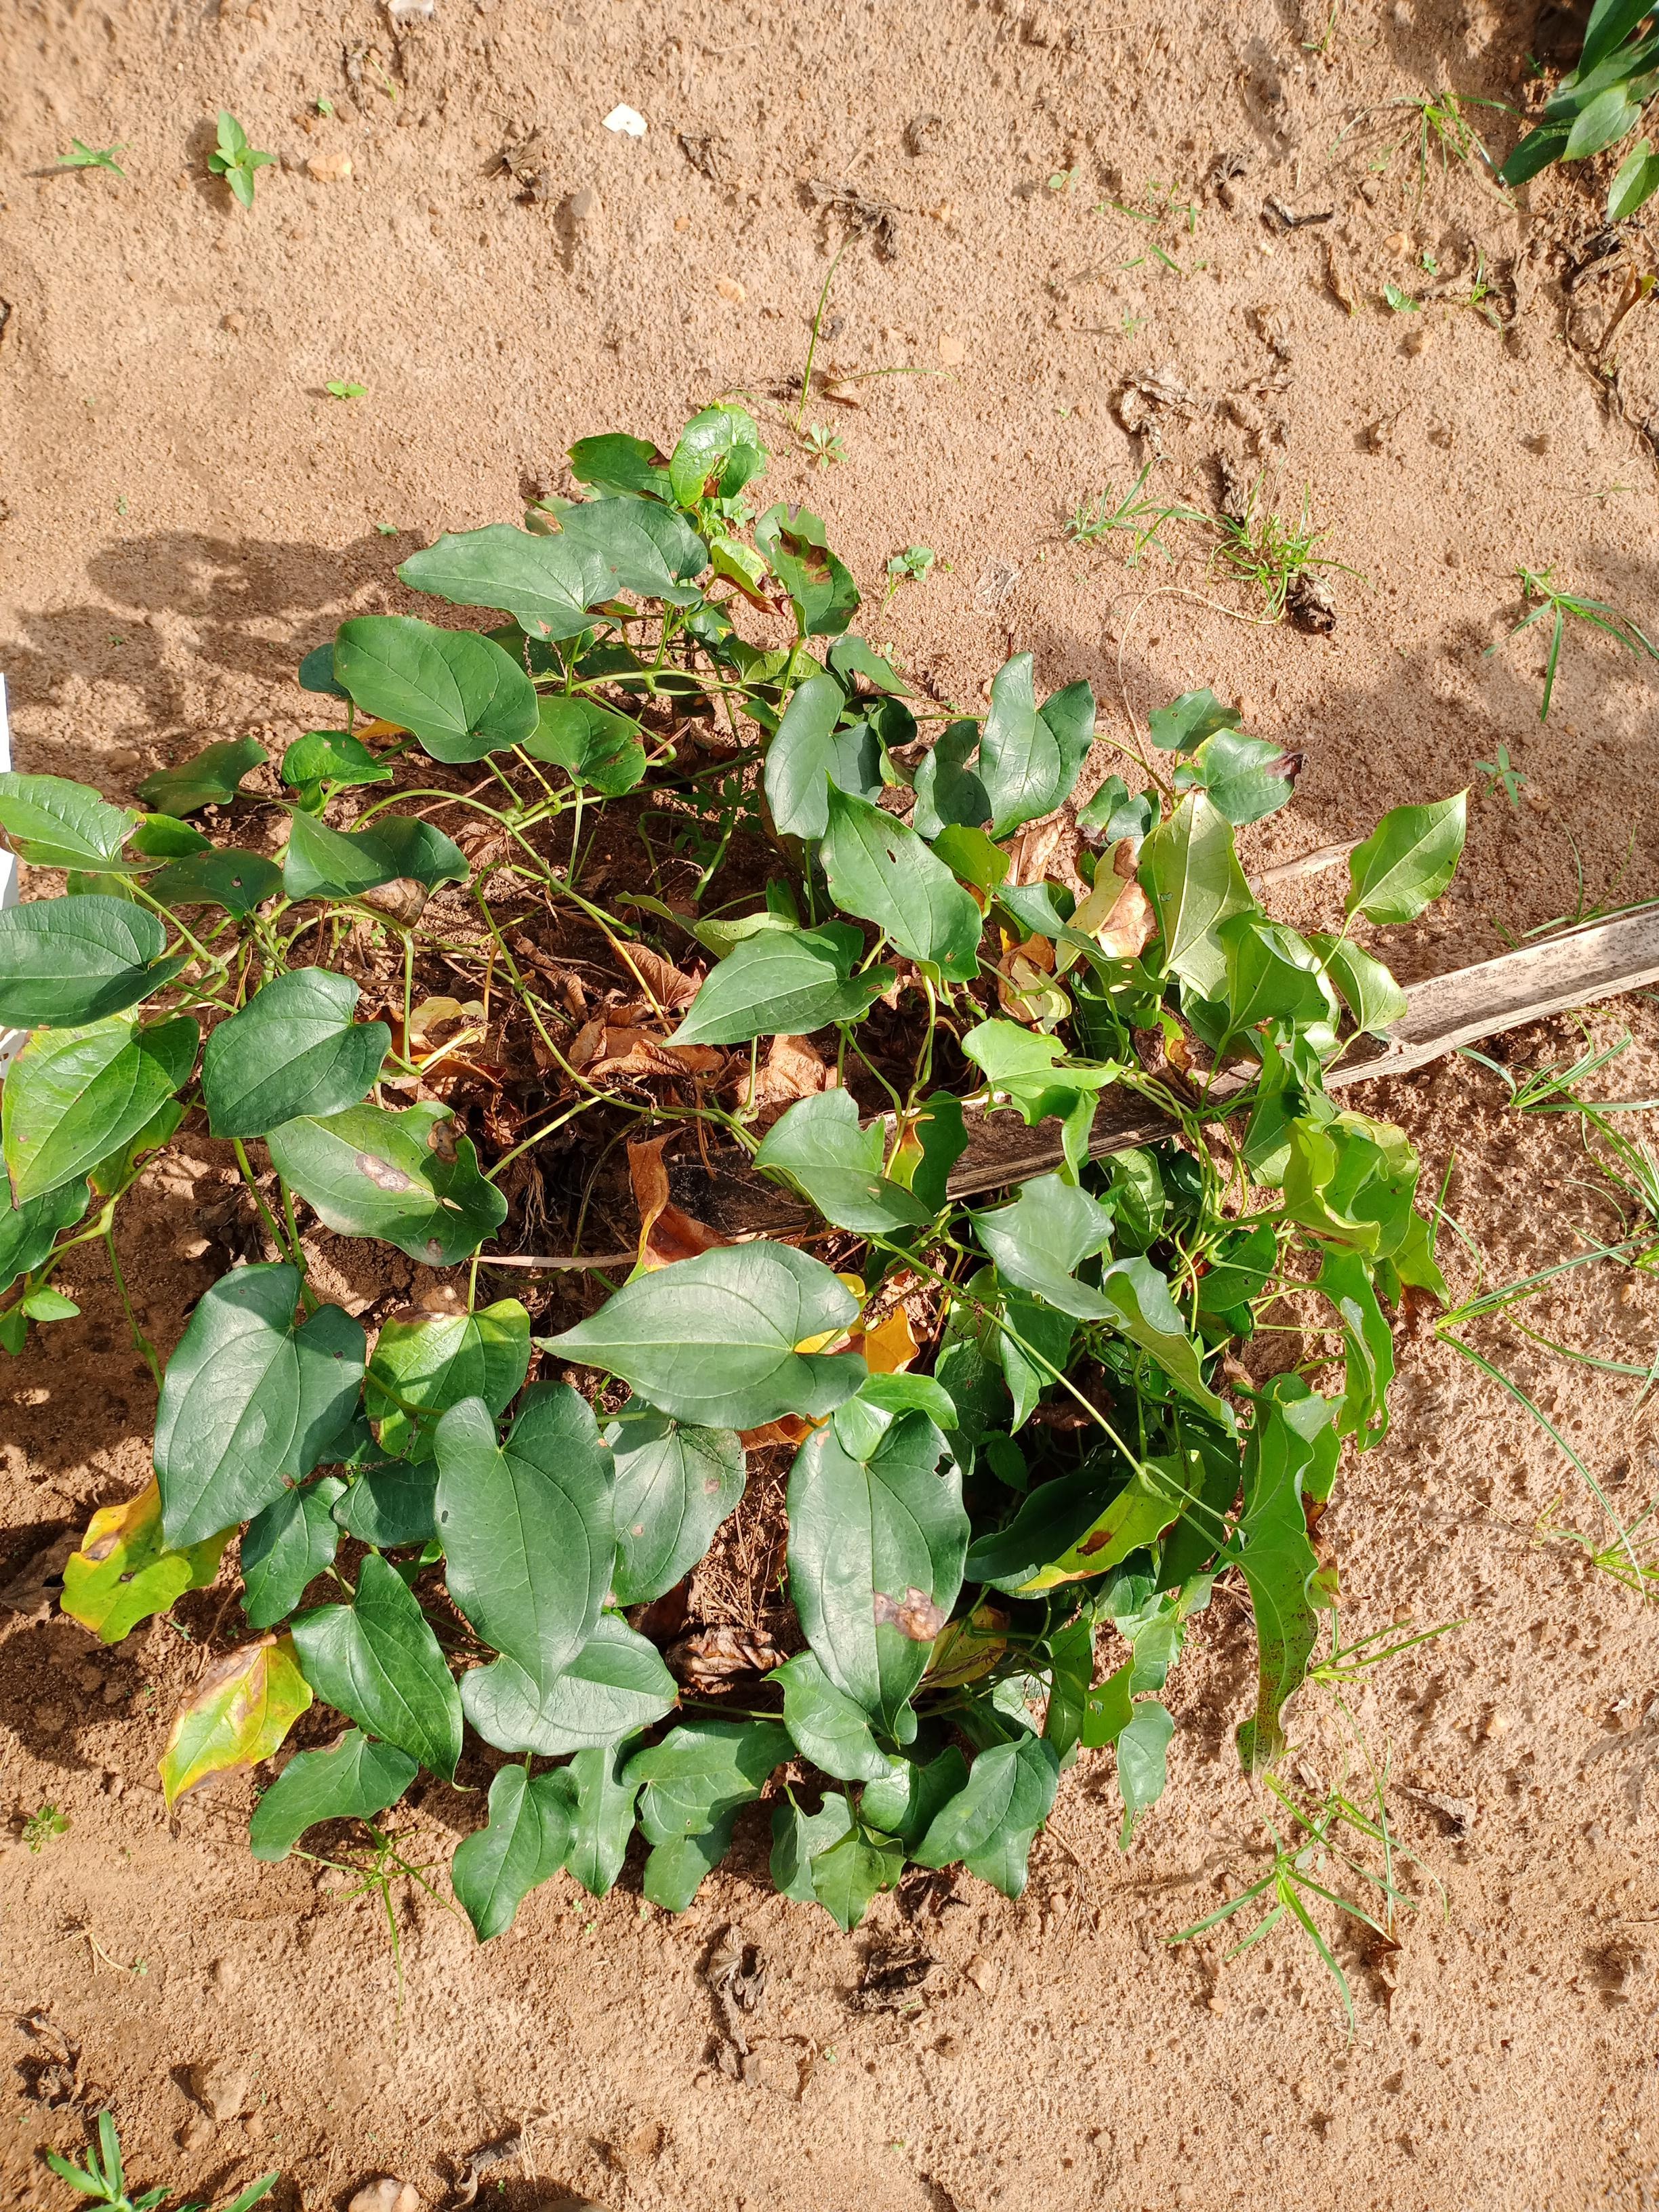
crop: yam
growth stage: maturity
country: Nigeria
